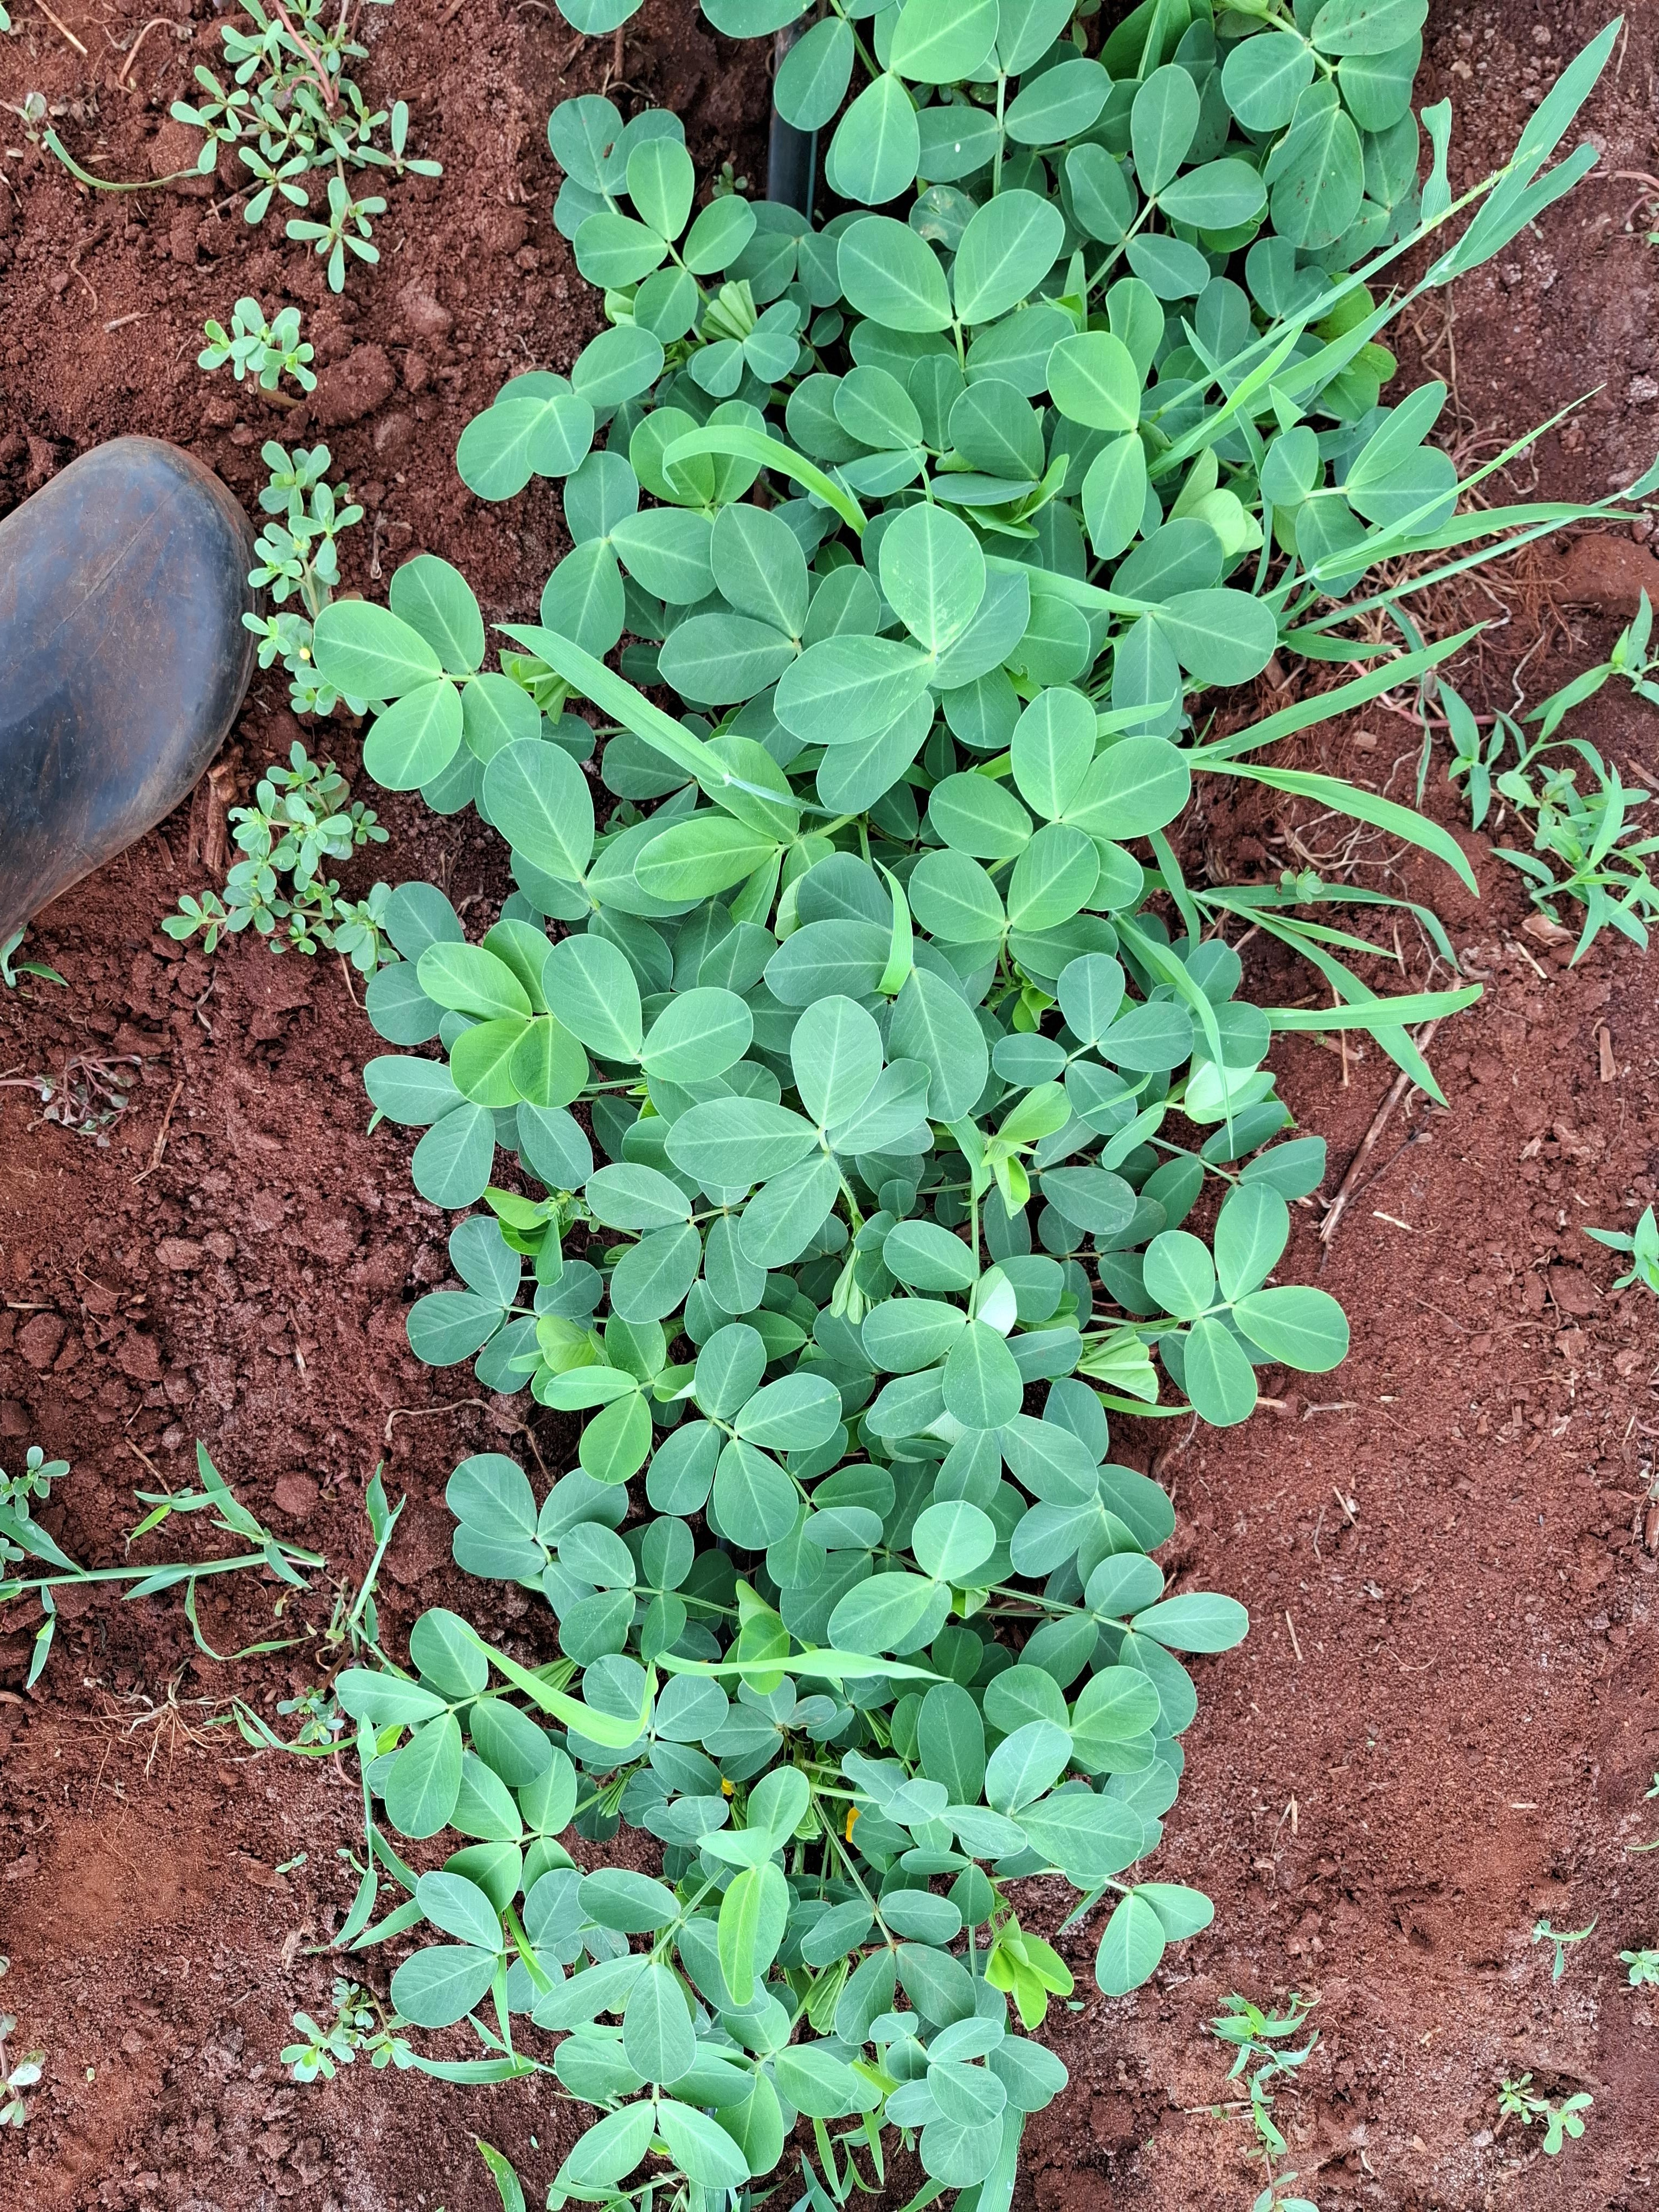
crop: groundnut
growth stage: flowering
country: Kenya
